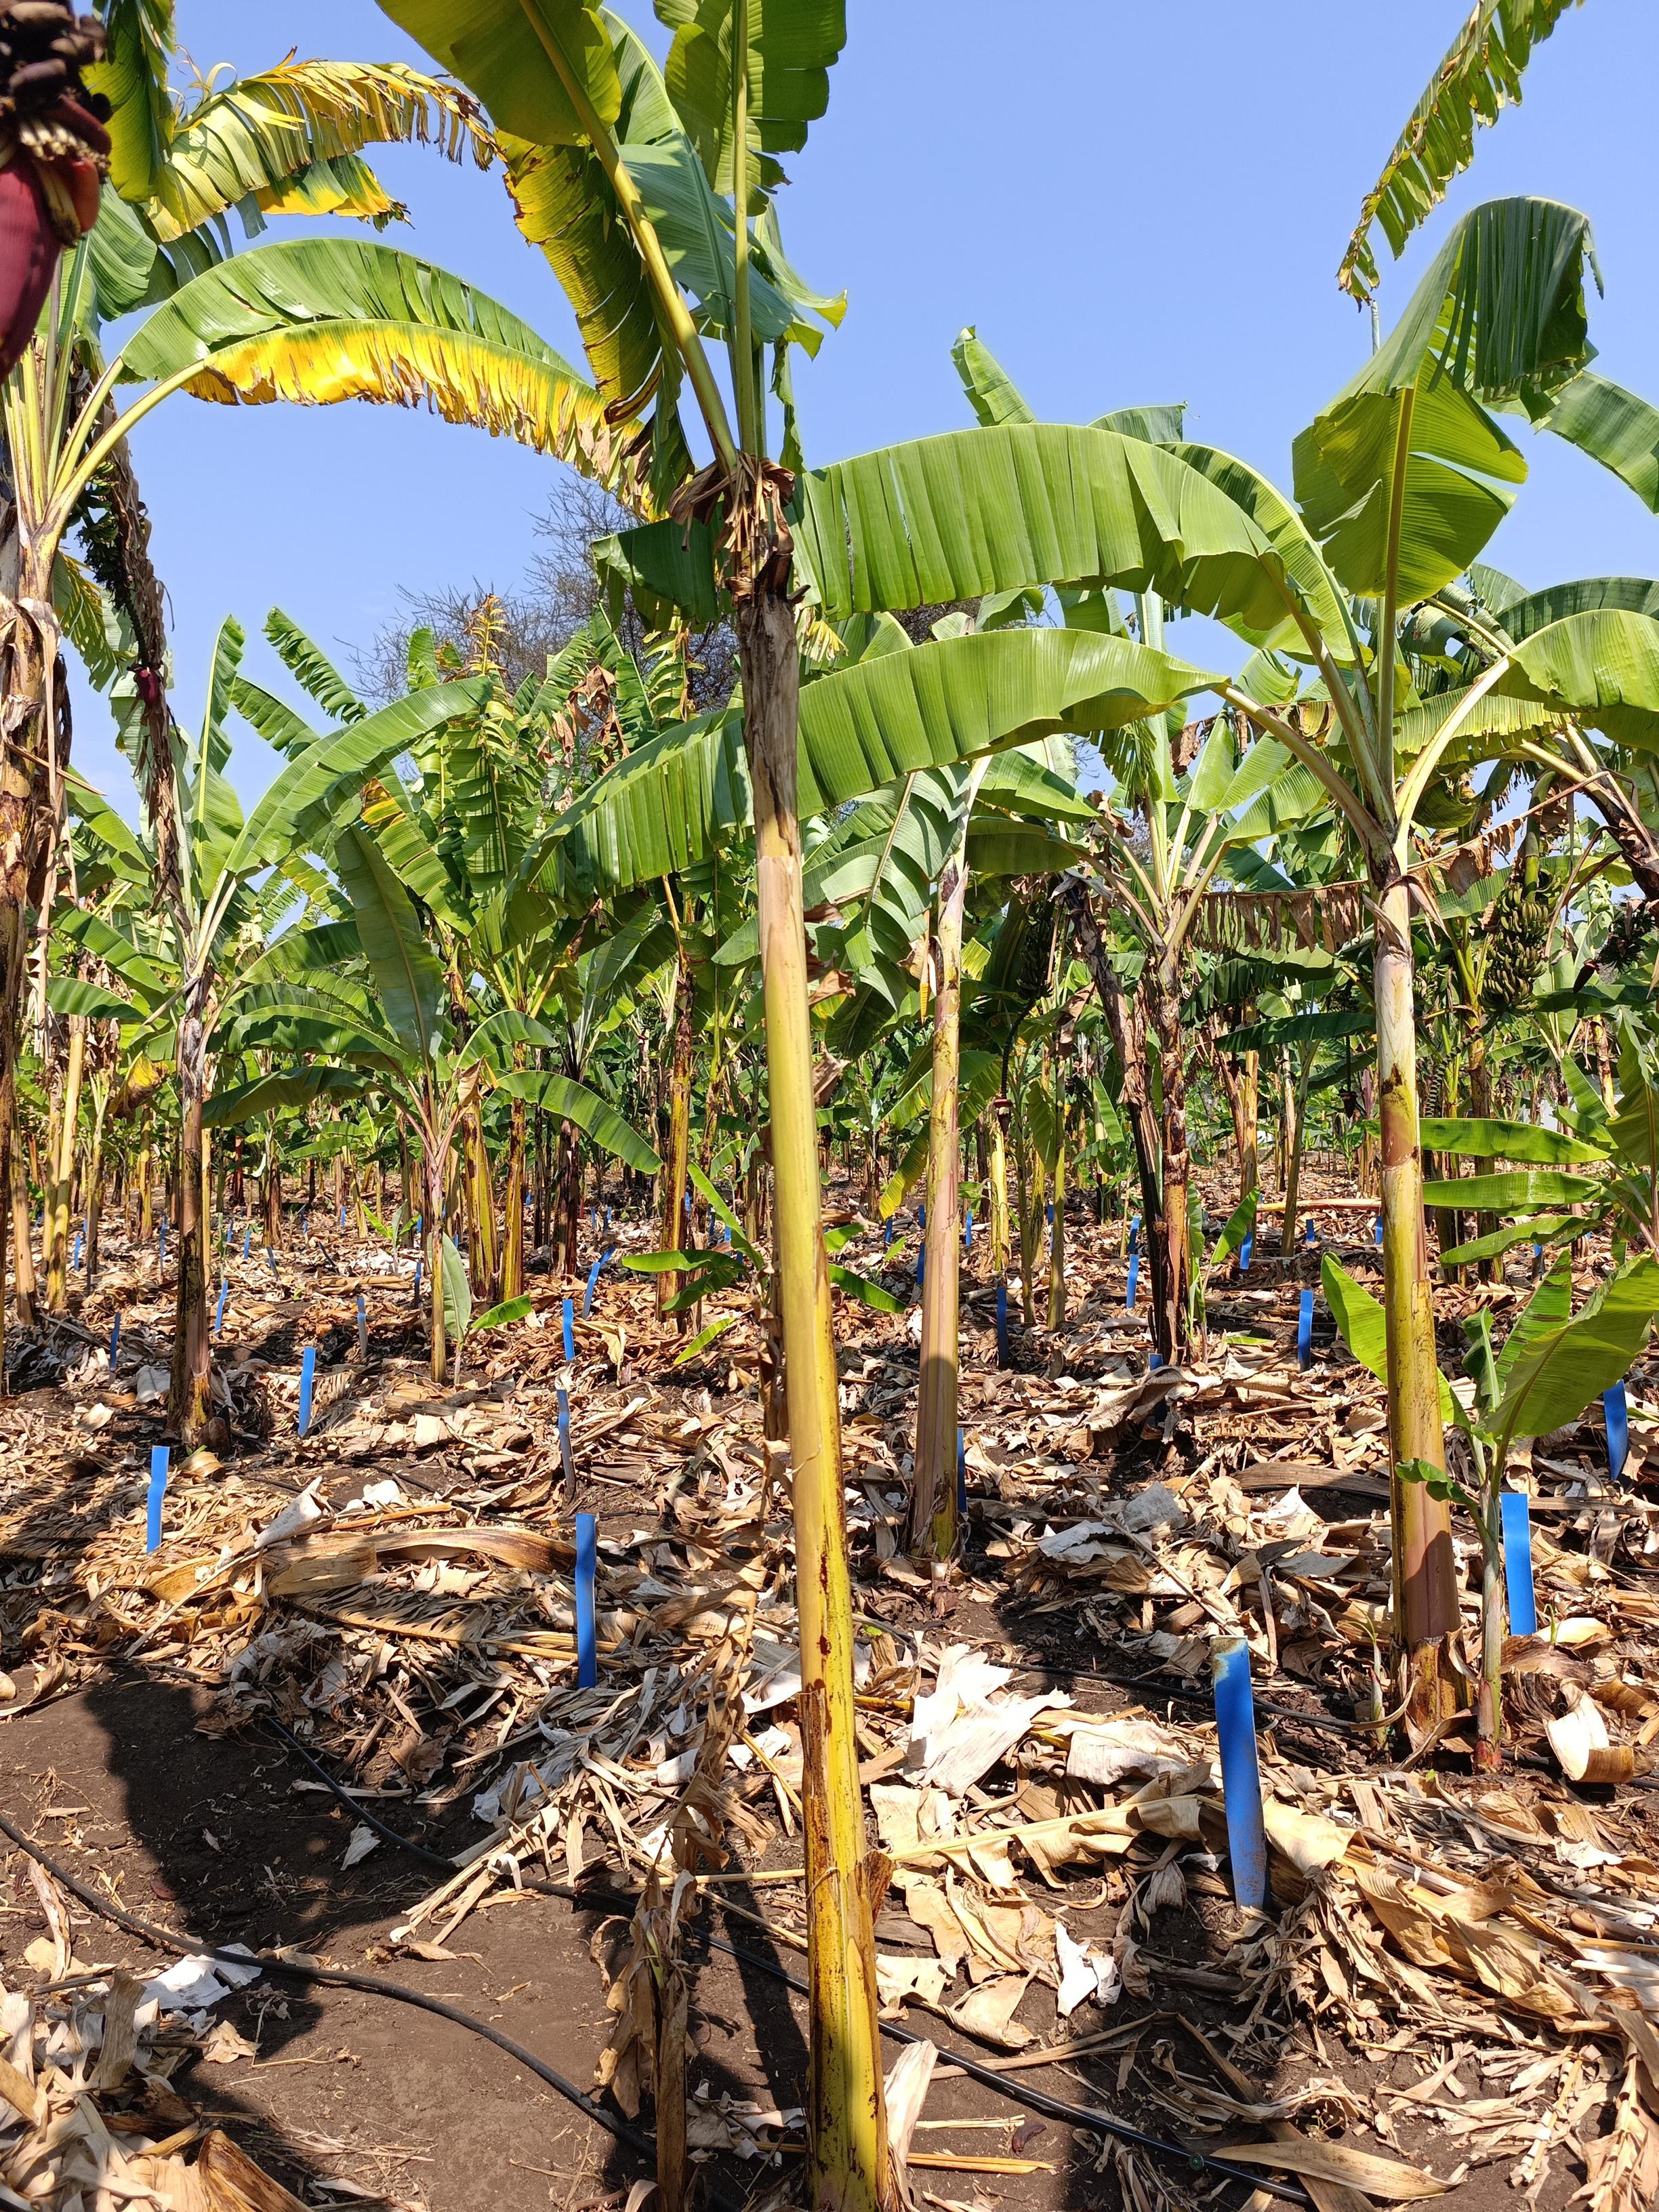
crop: banana
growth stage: vegetative
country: Tanzania
